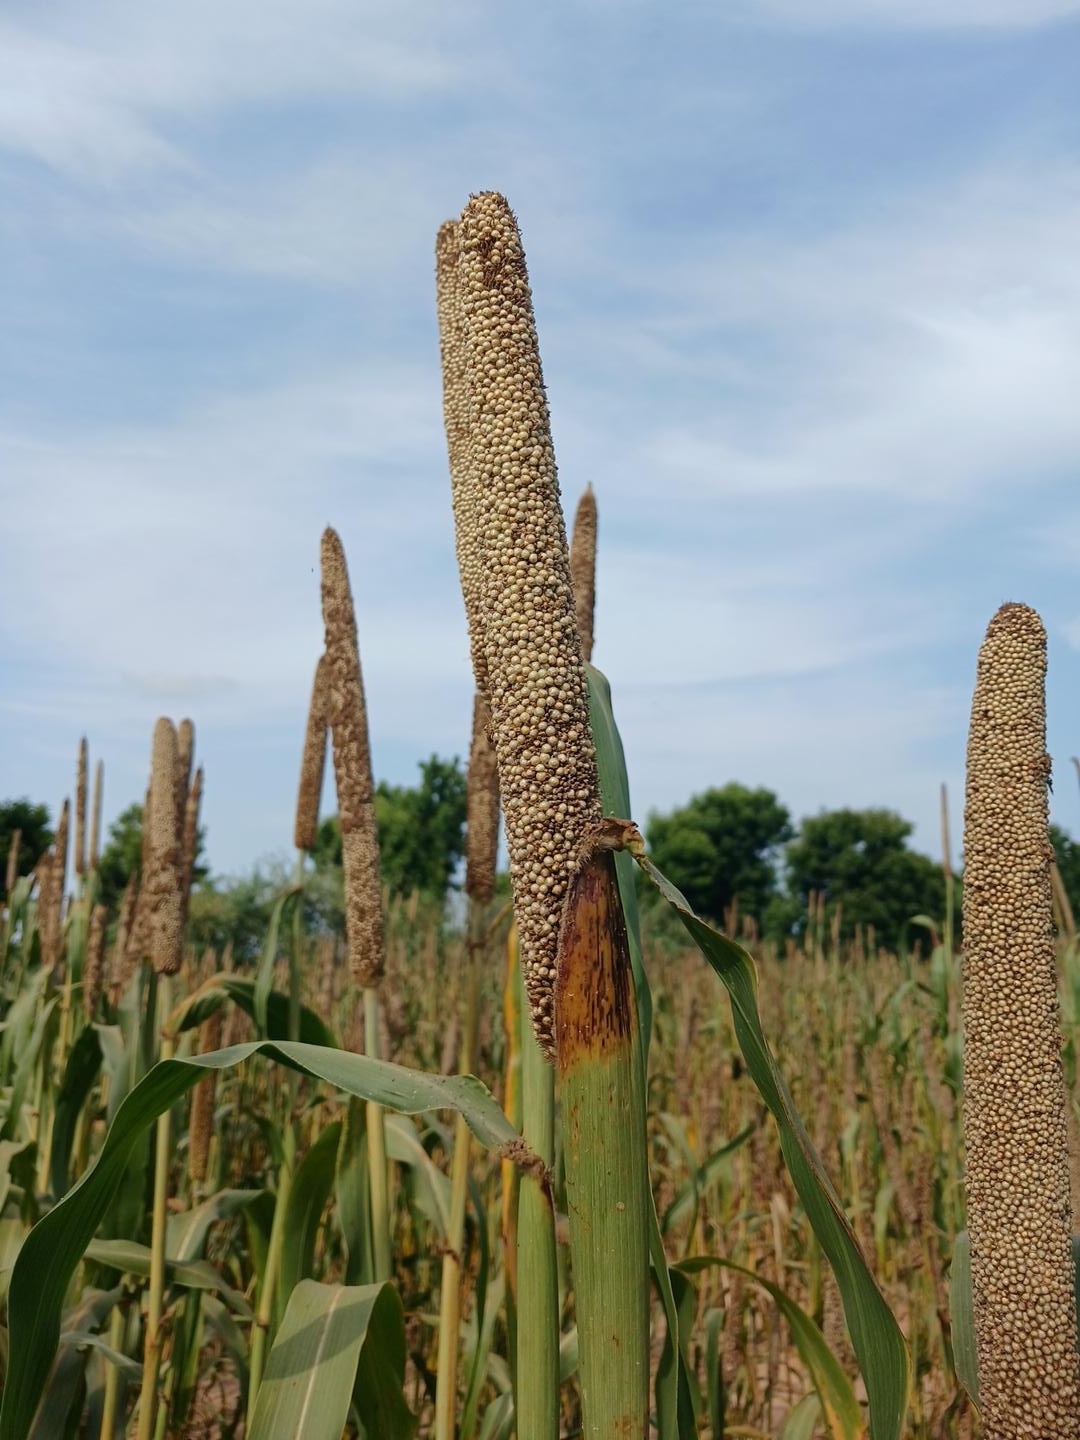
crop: pearl millet
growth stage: maturity
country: Senegal
